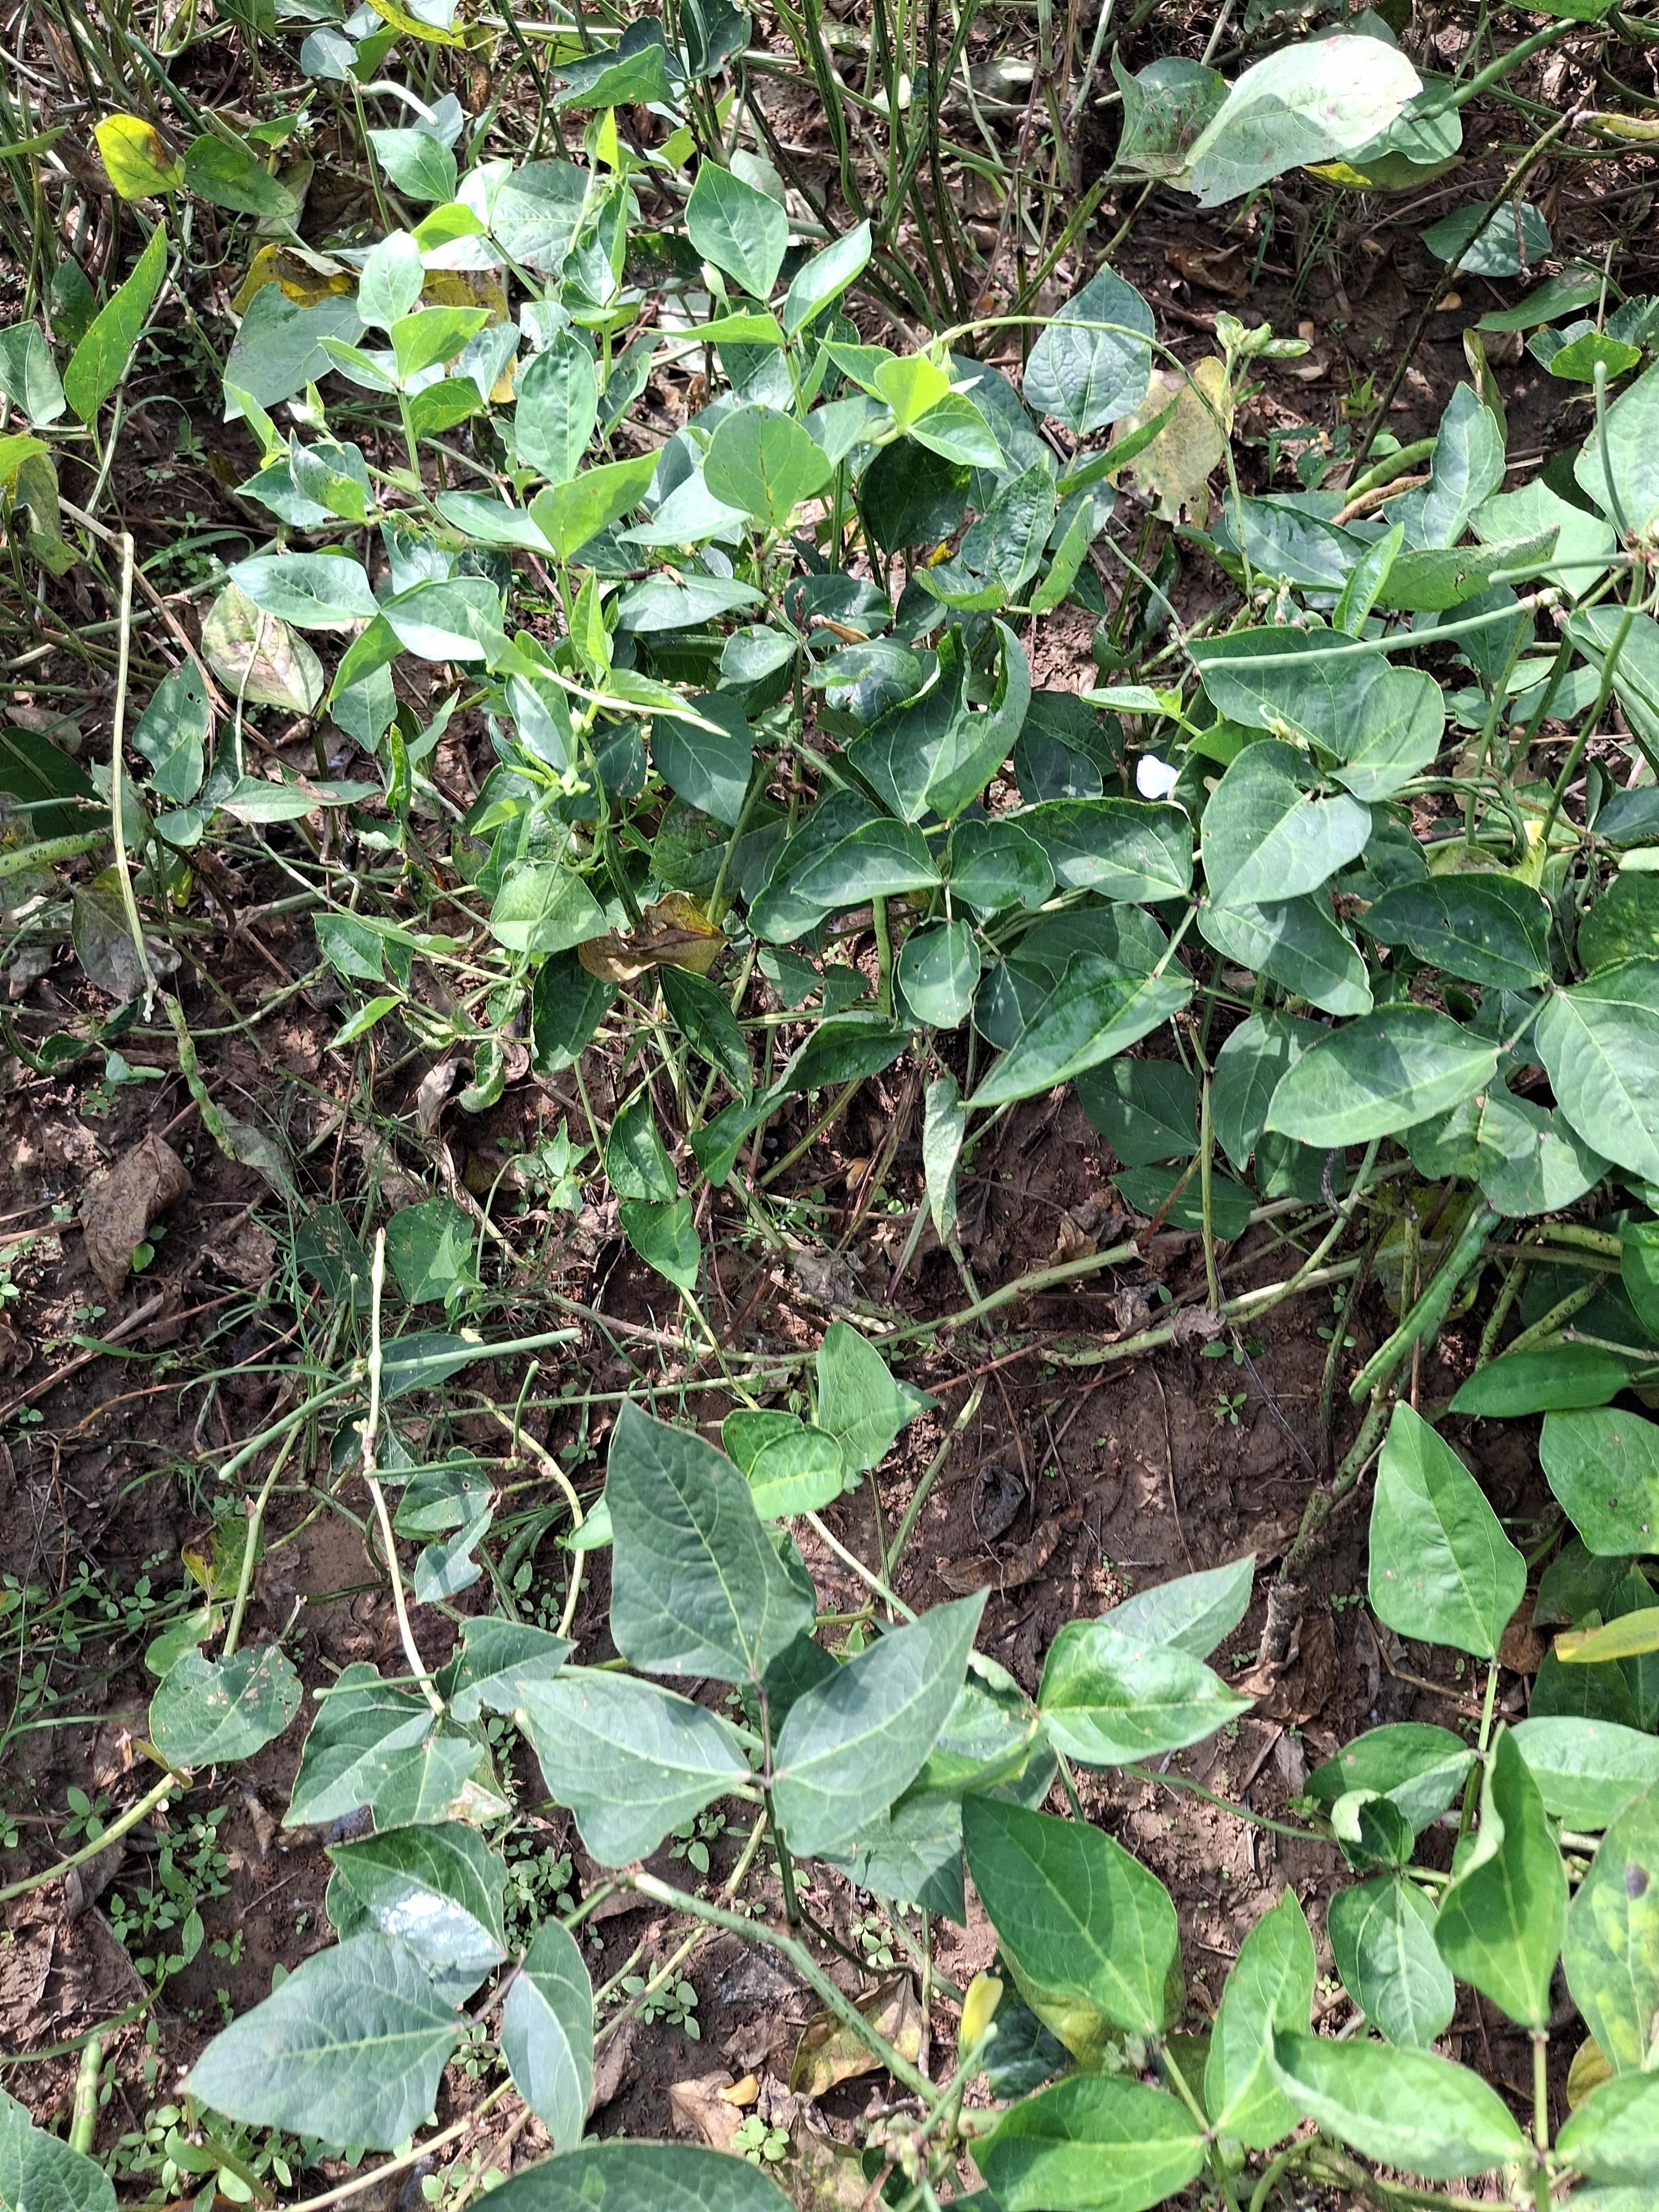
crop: cowpea
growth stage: development pod
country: Nigeria
